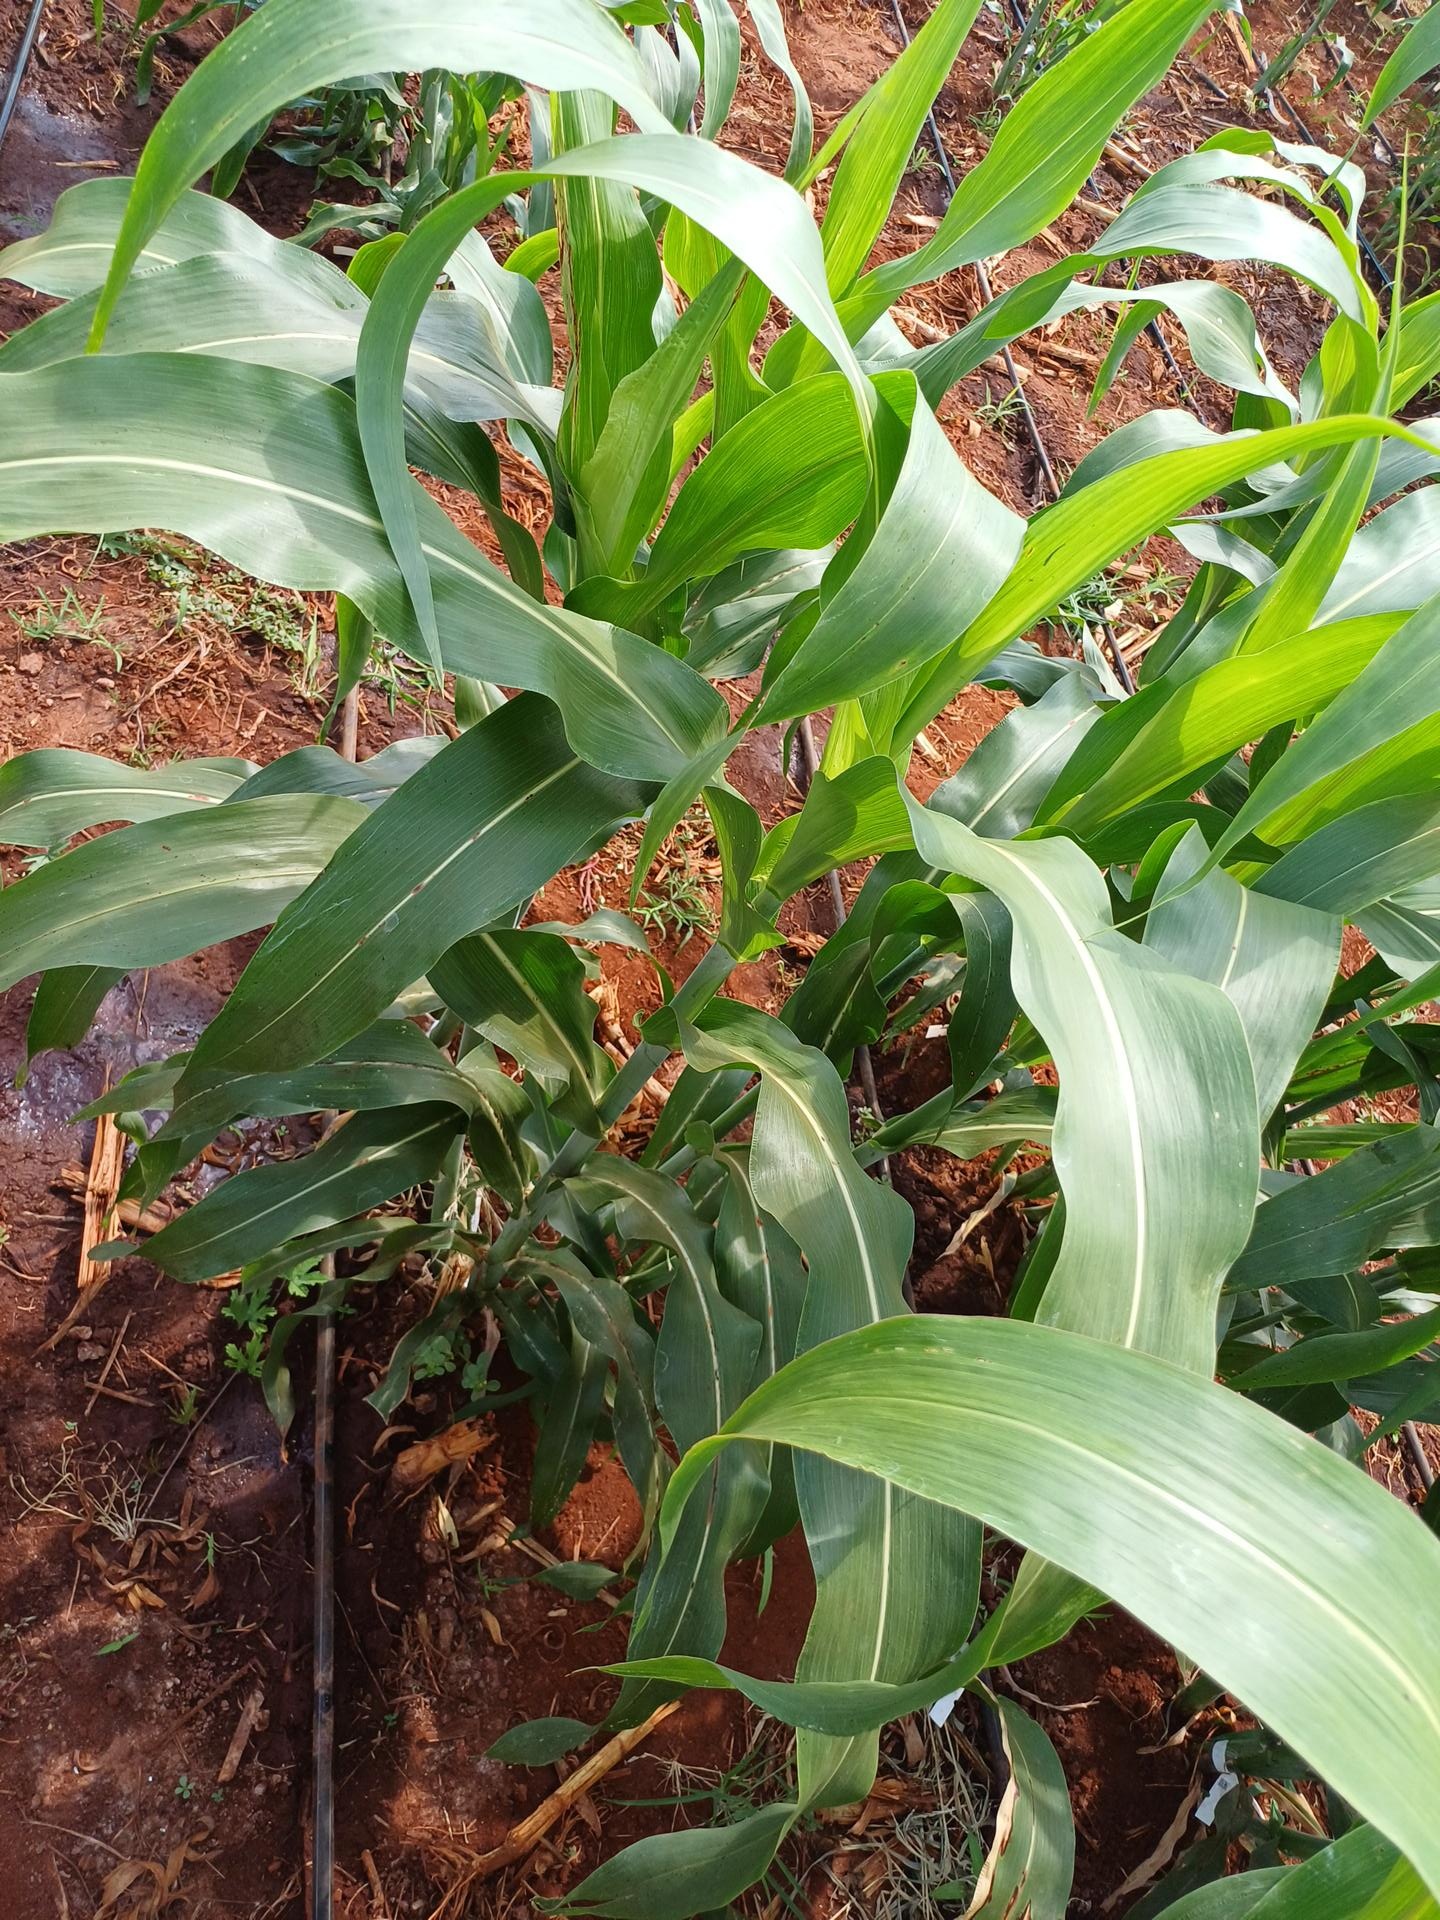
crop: sorghum
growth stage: vegetative
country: Kenya
